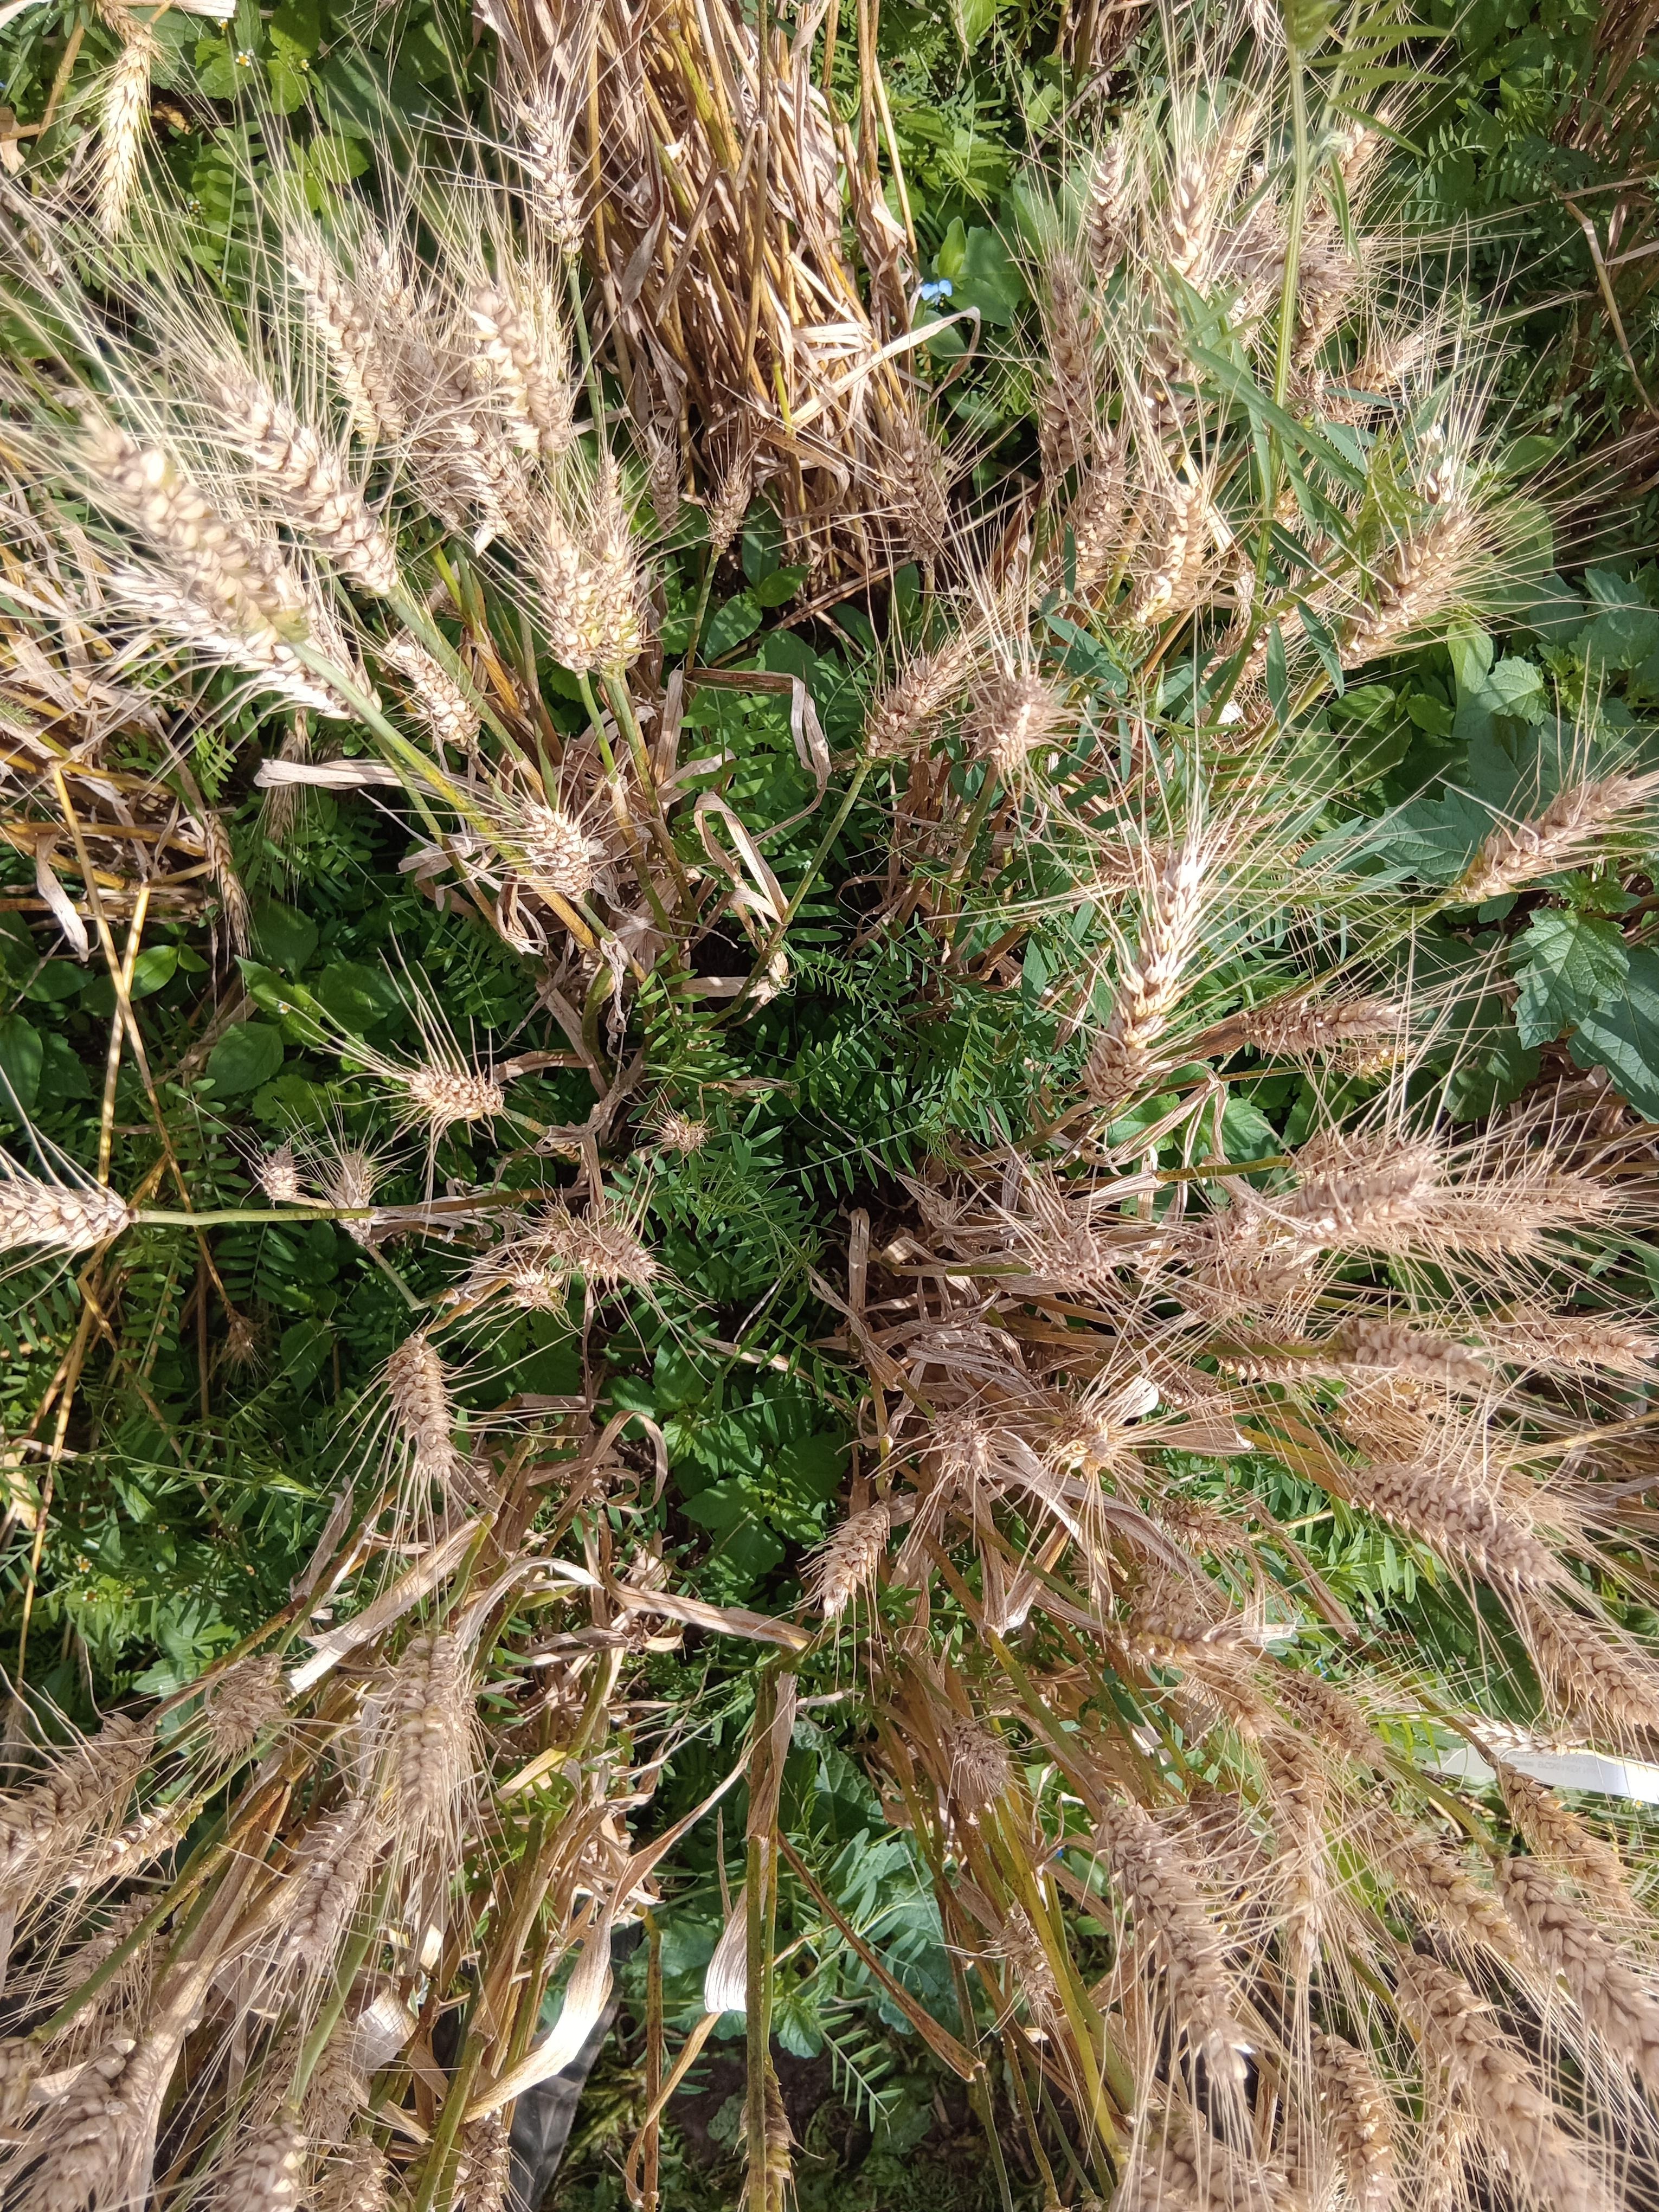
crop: wheat
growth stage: maturity
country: Kenya
